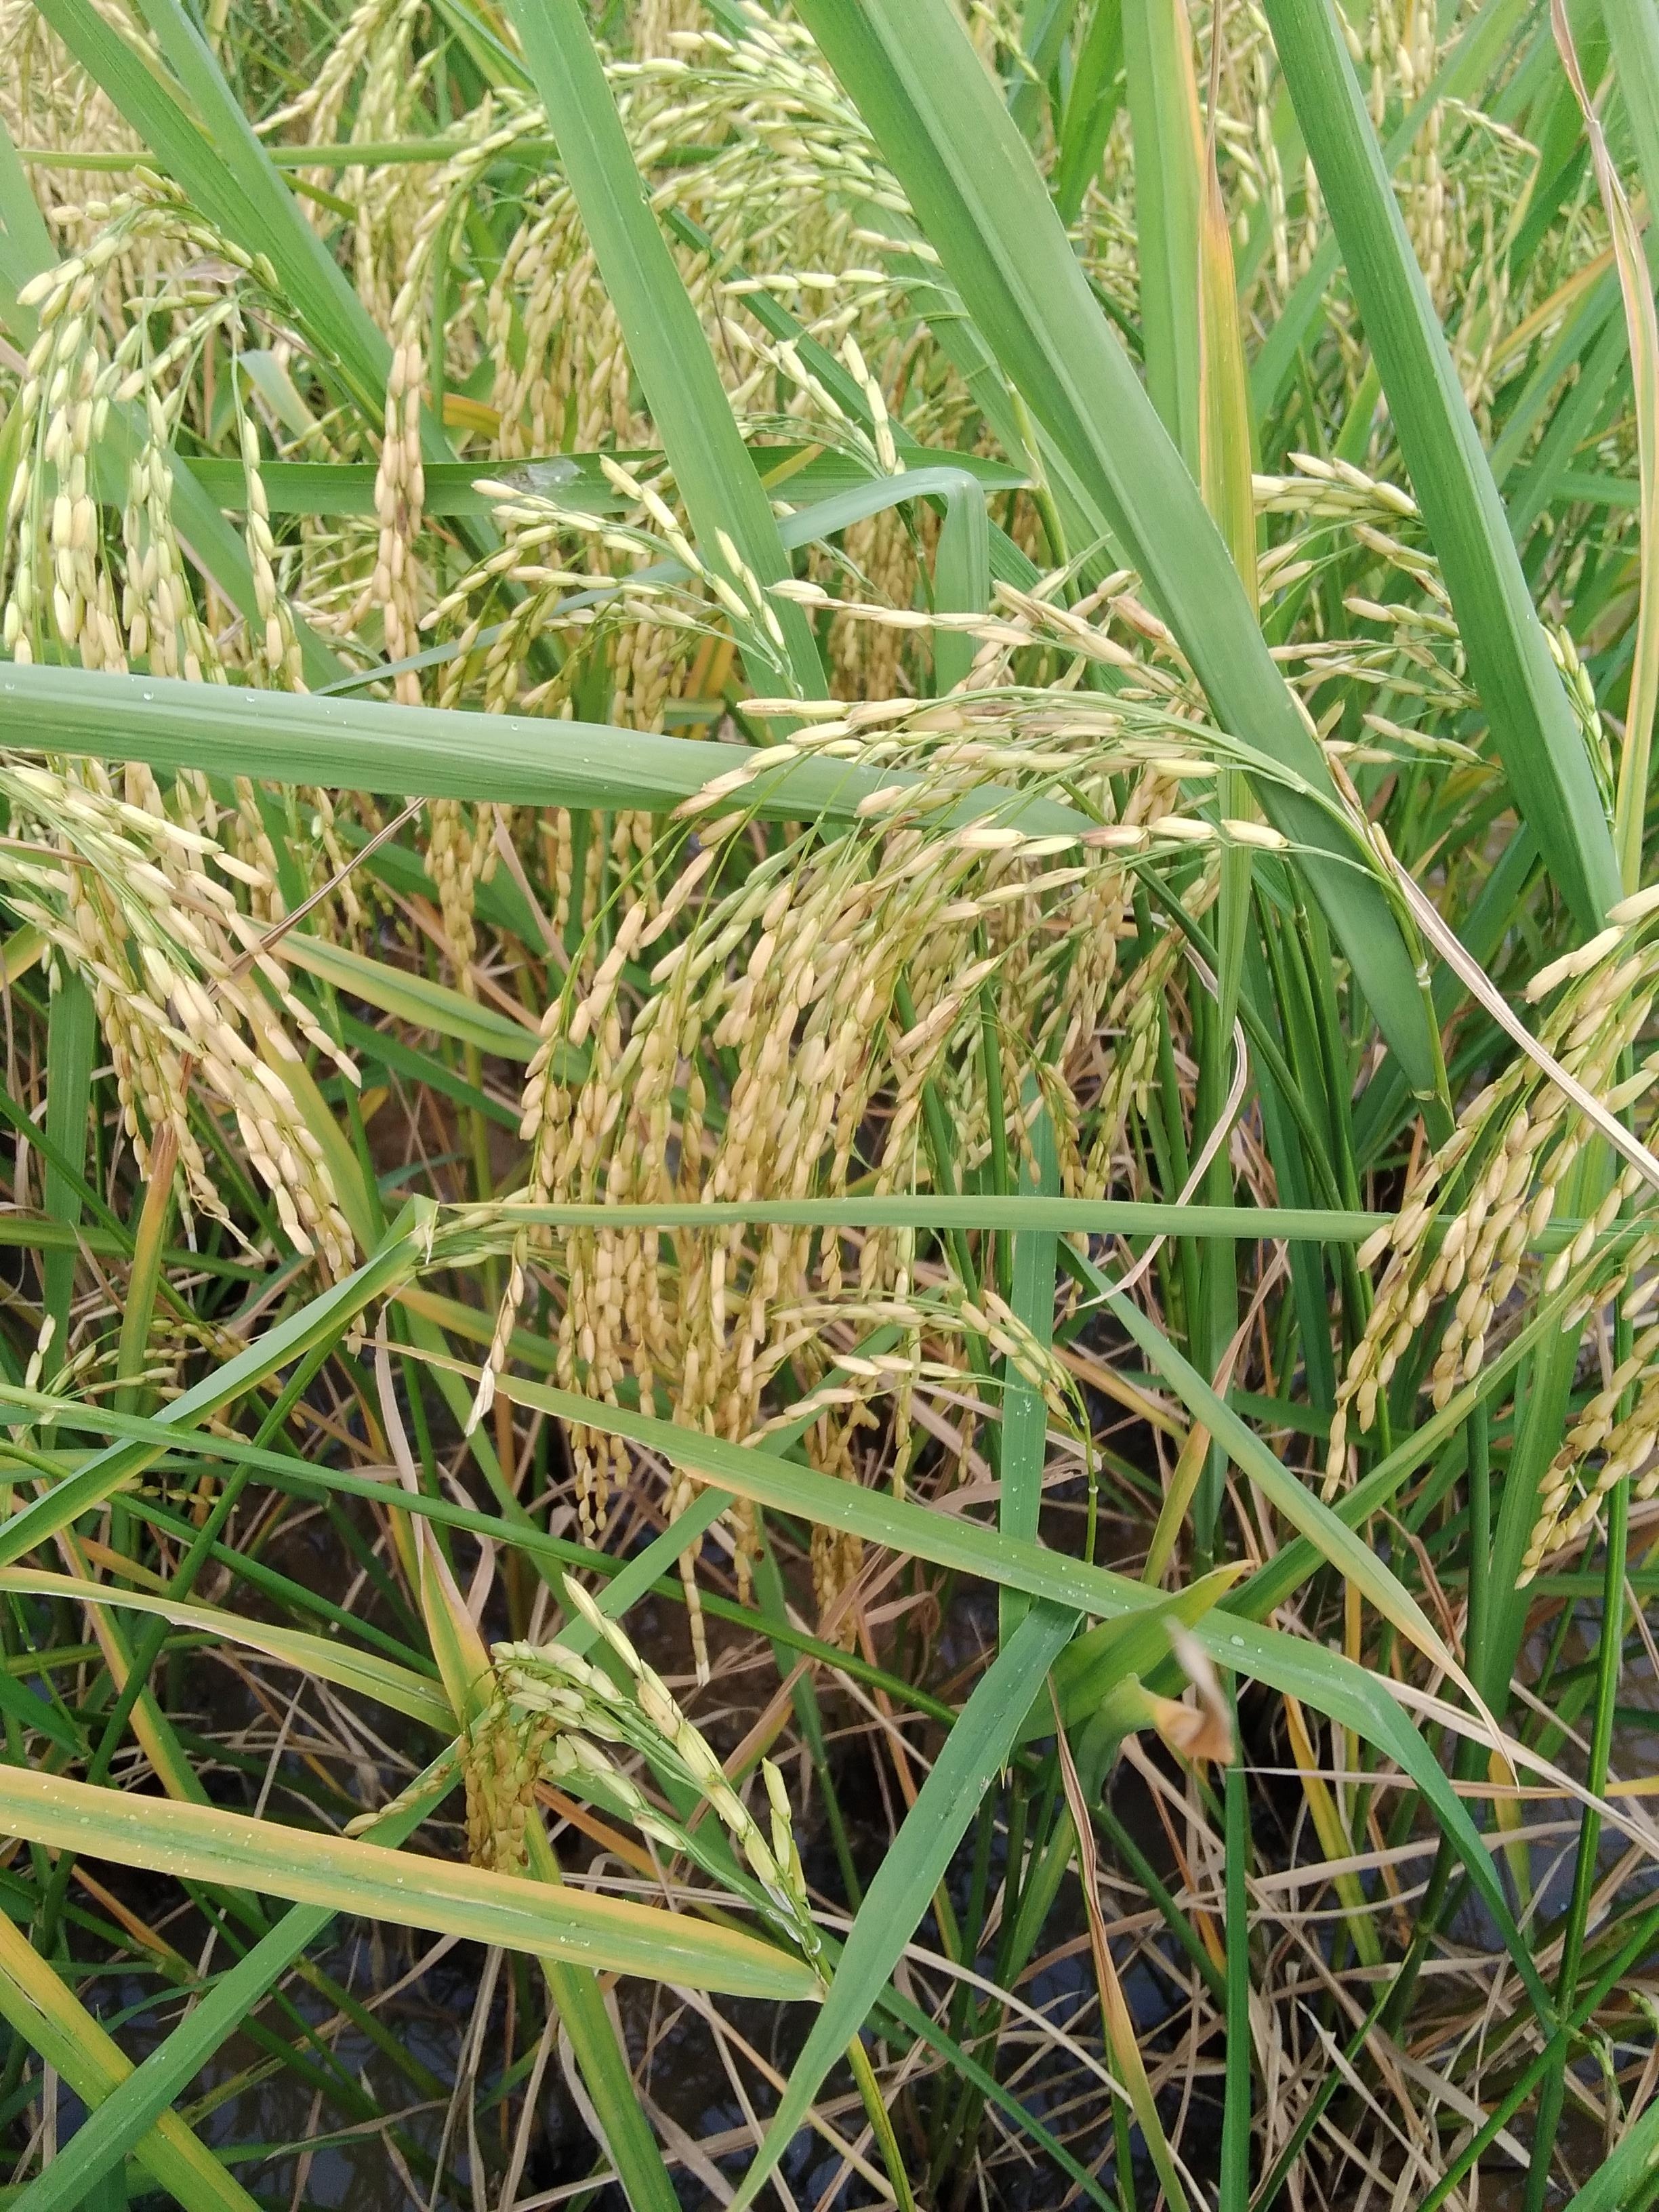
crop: rice
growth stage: ripening
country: Nigeria
